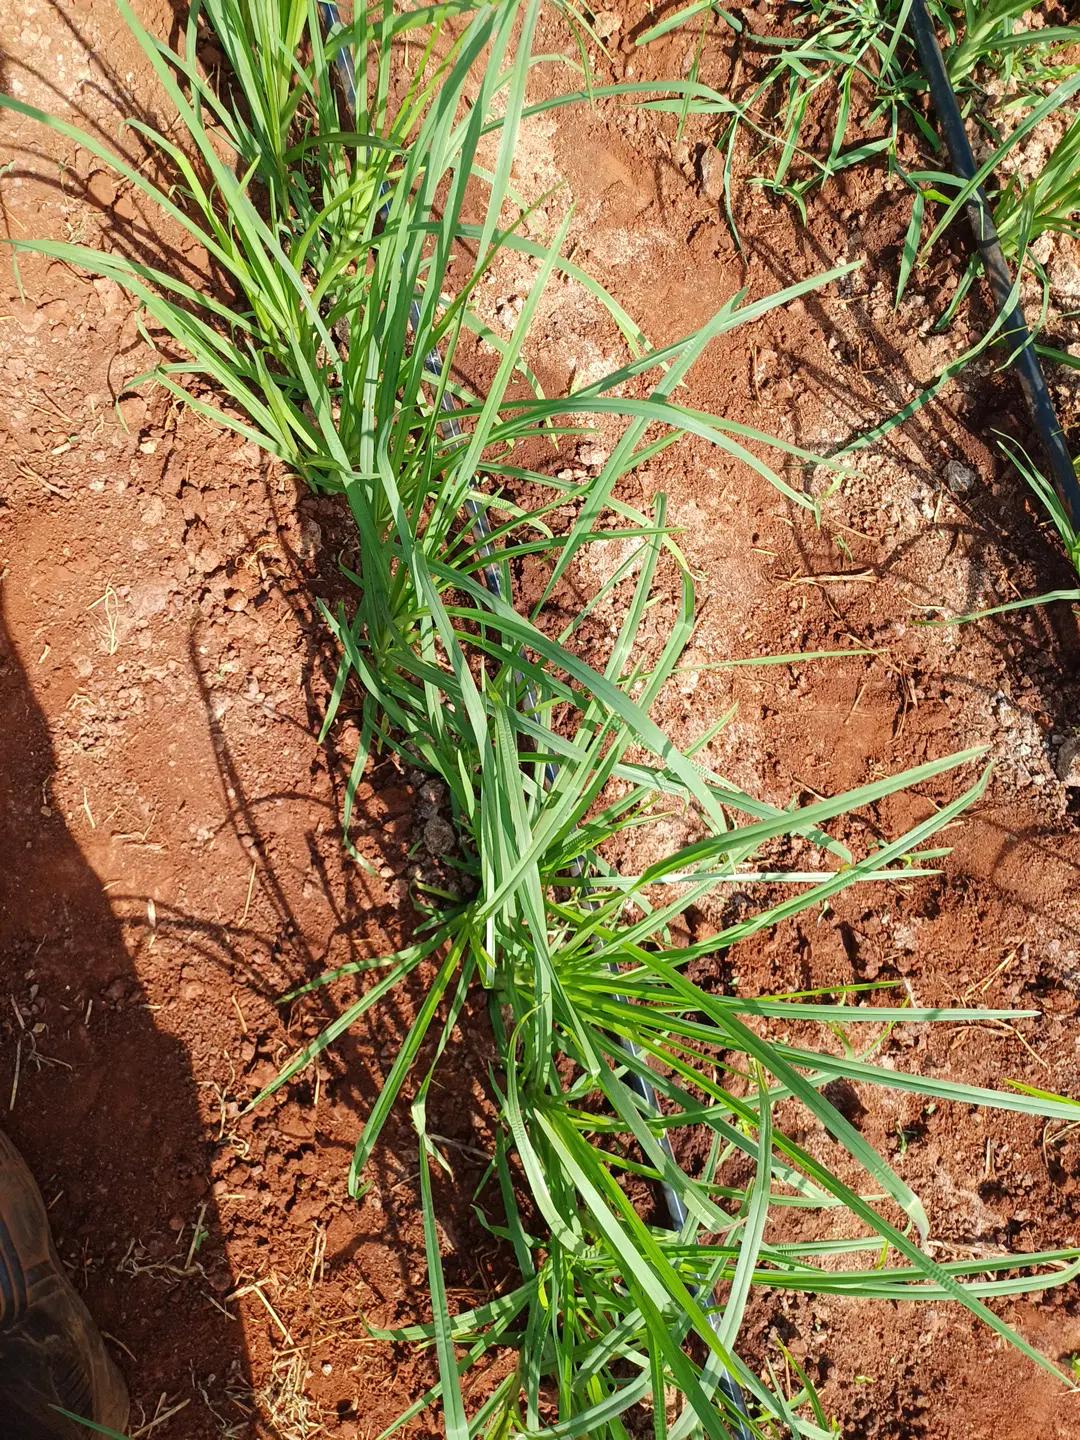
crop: finger millet
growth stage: elongation stem
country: Kenya
